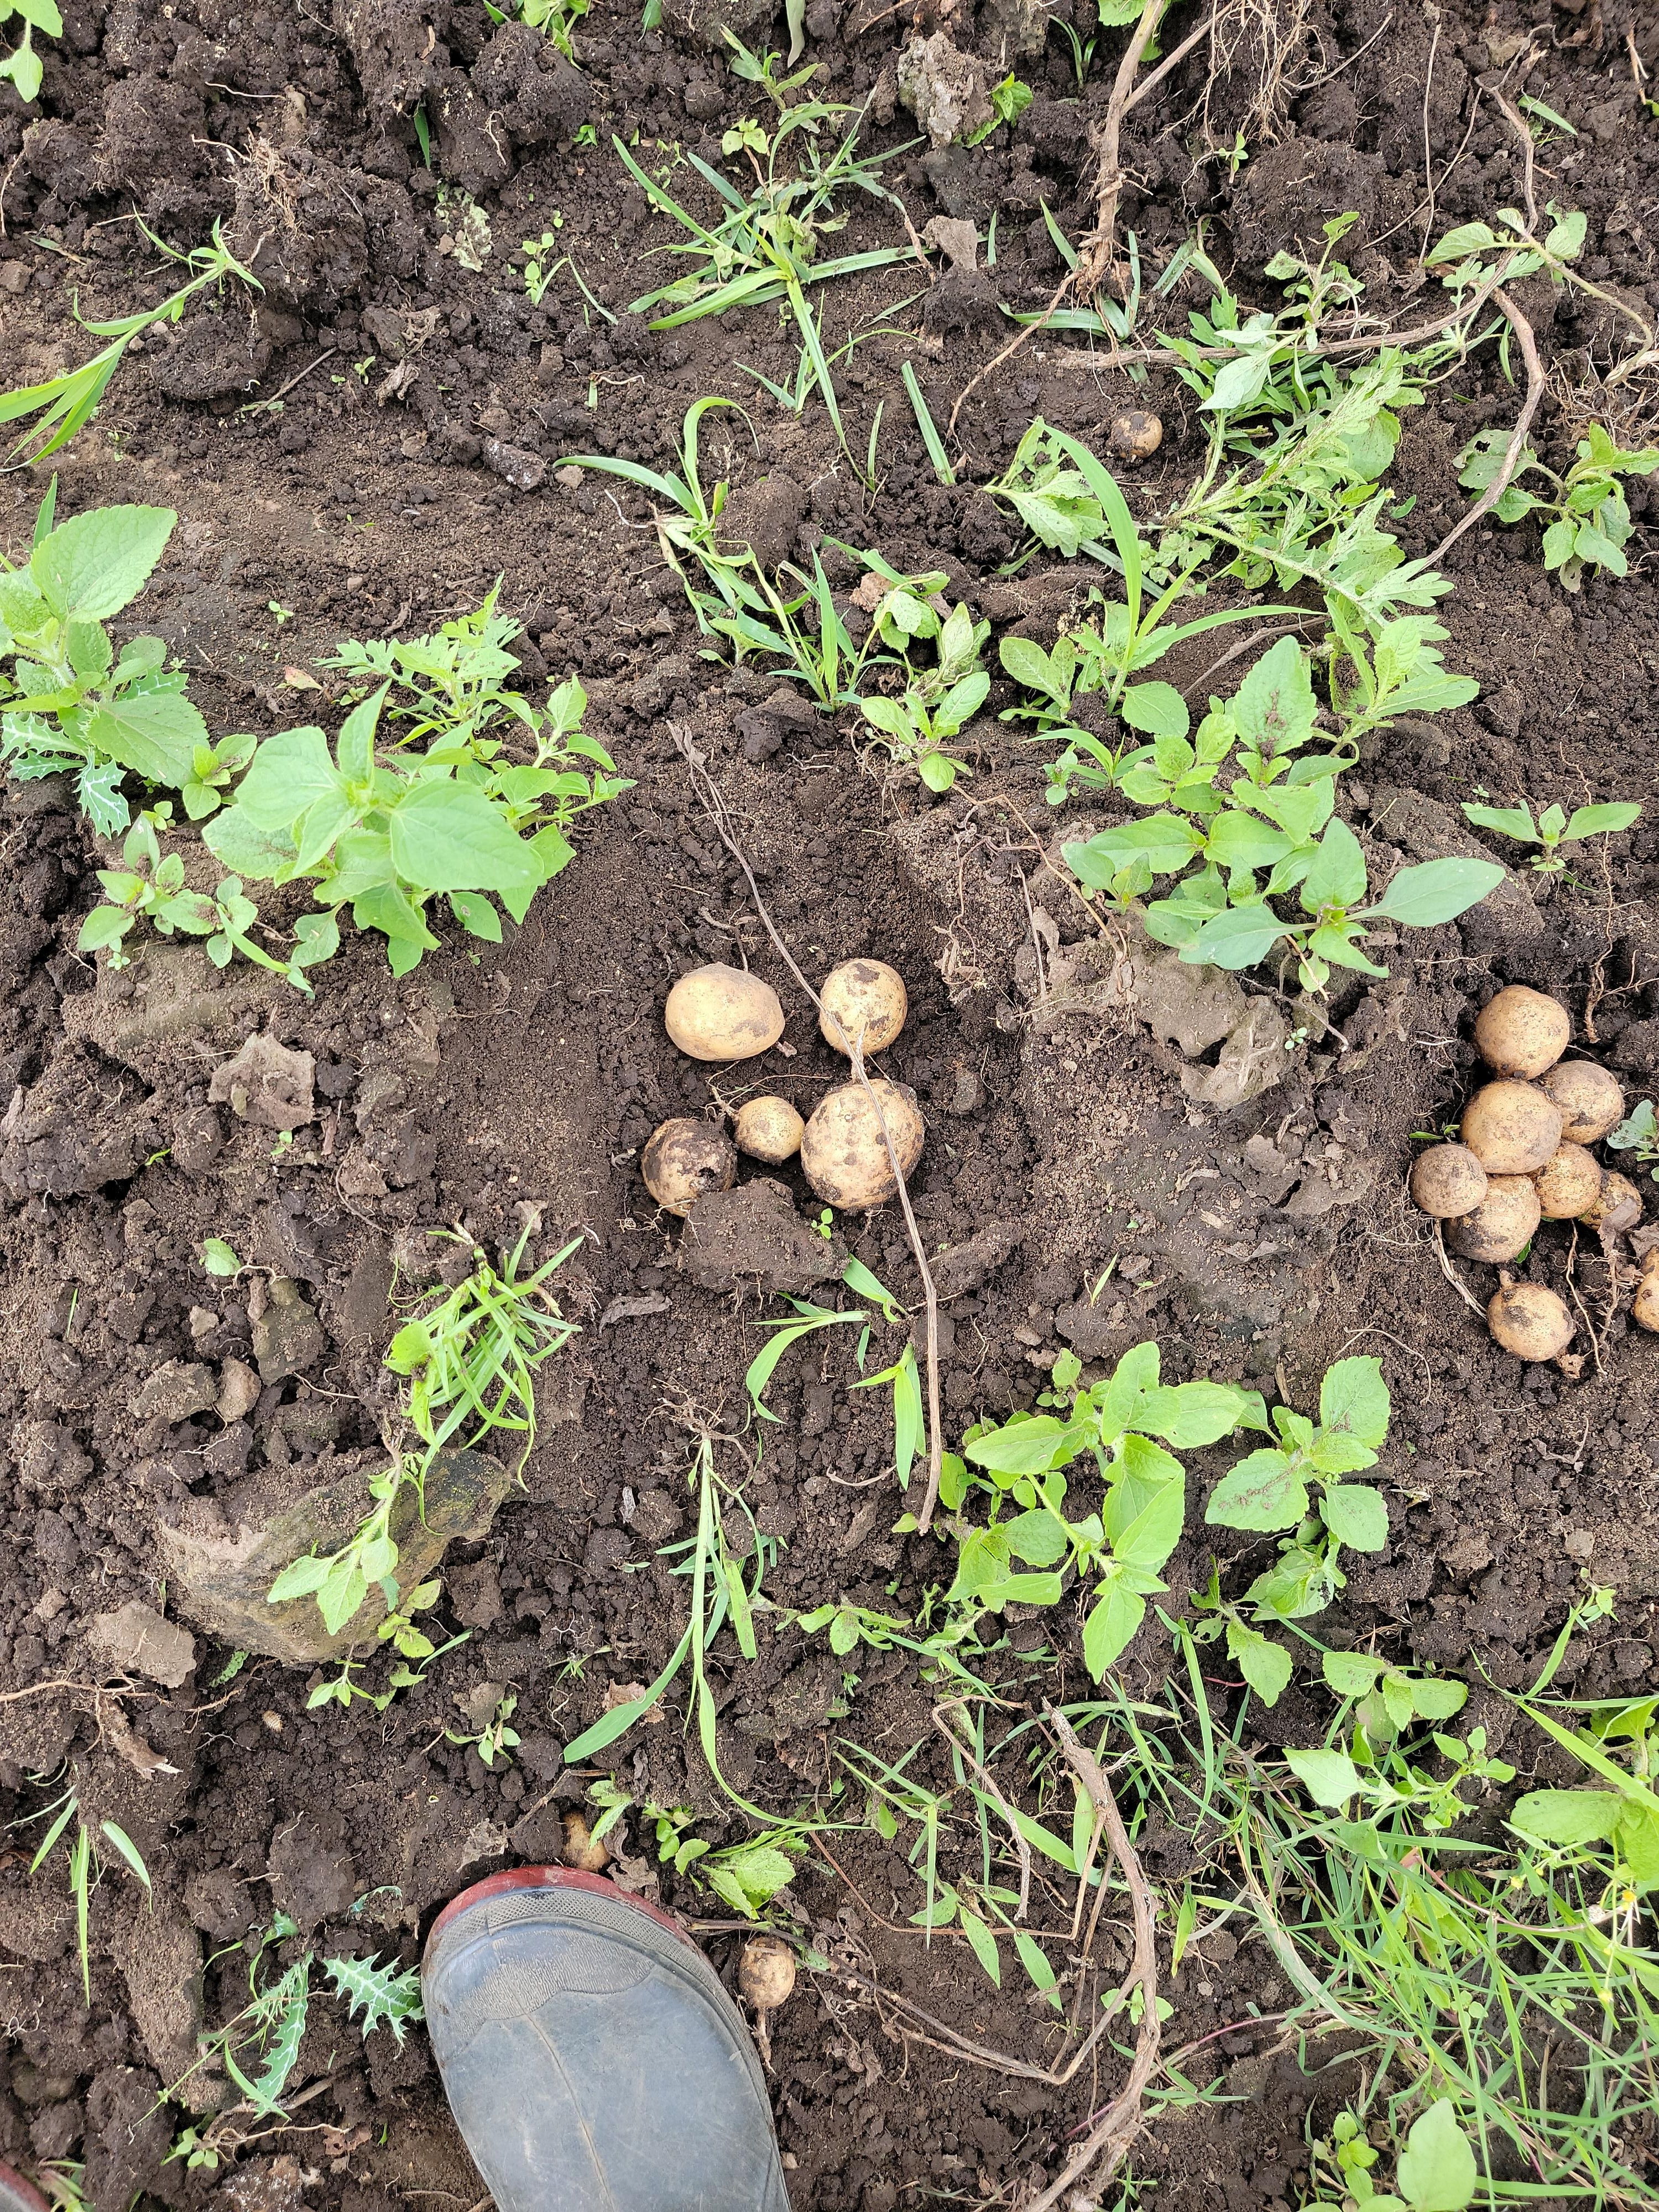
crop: potato
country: Tanzania
